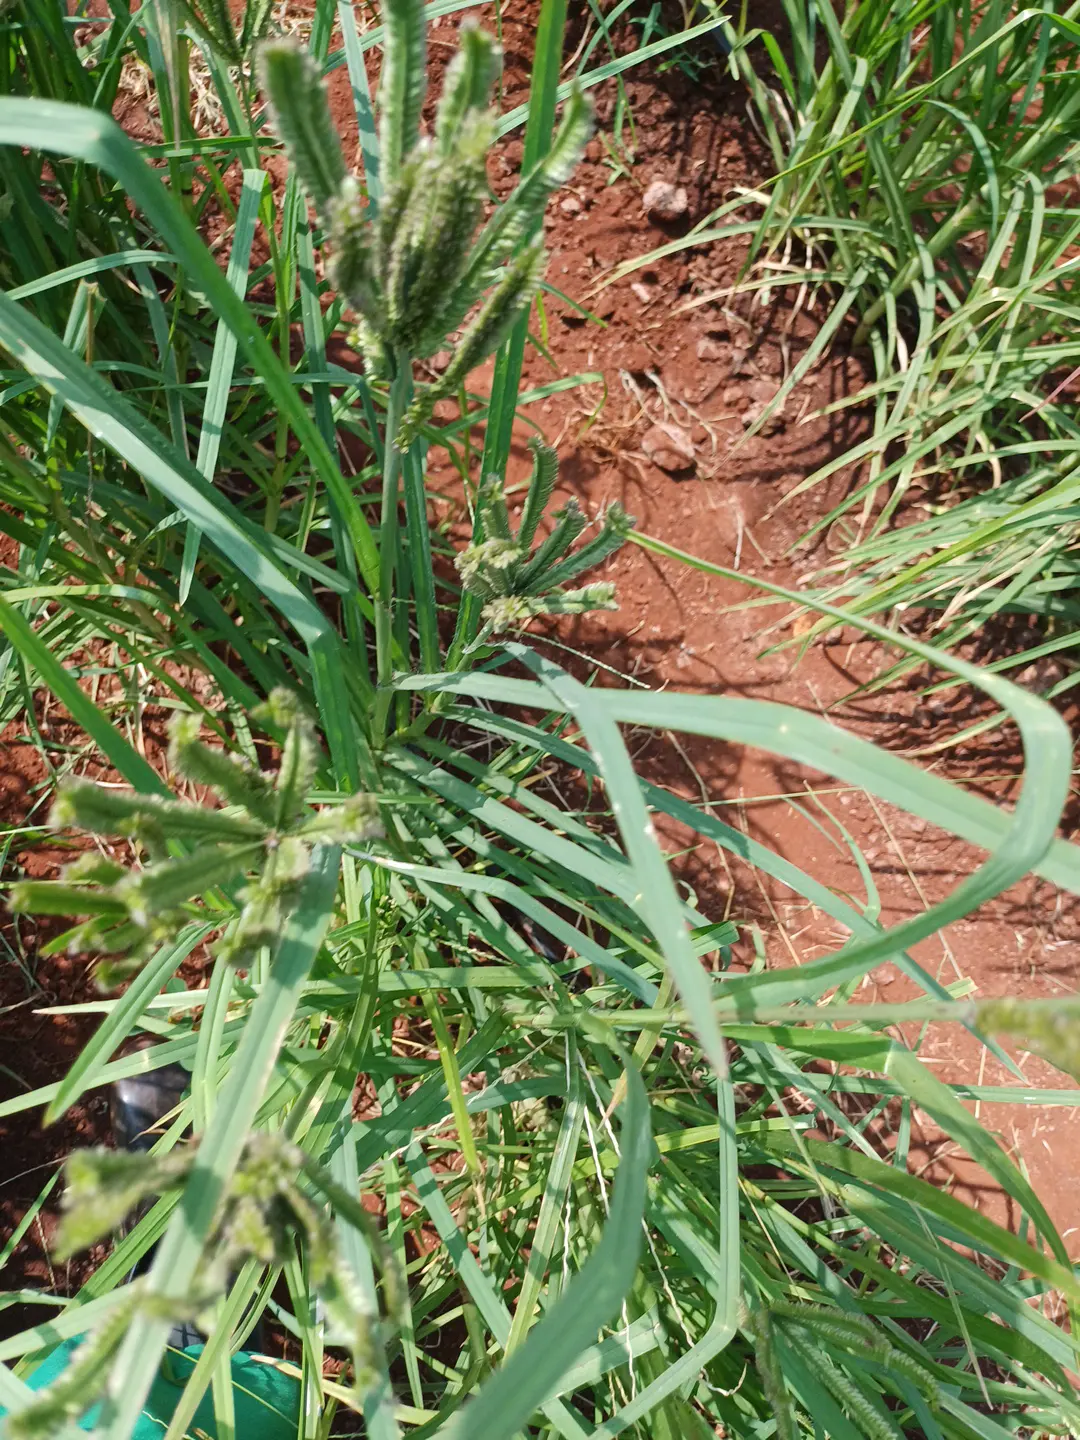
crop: finger millet
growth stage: filling grain
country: Kenya
